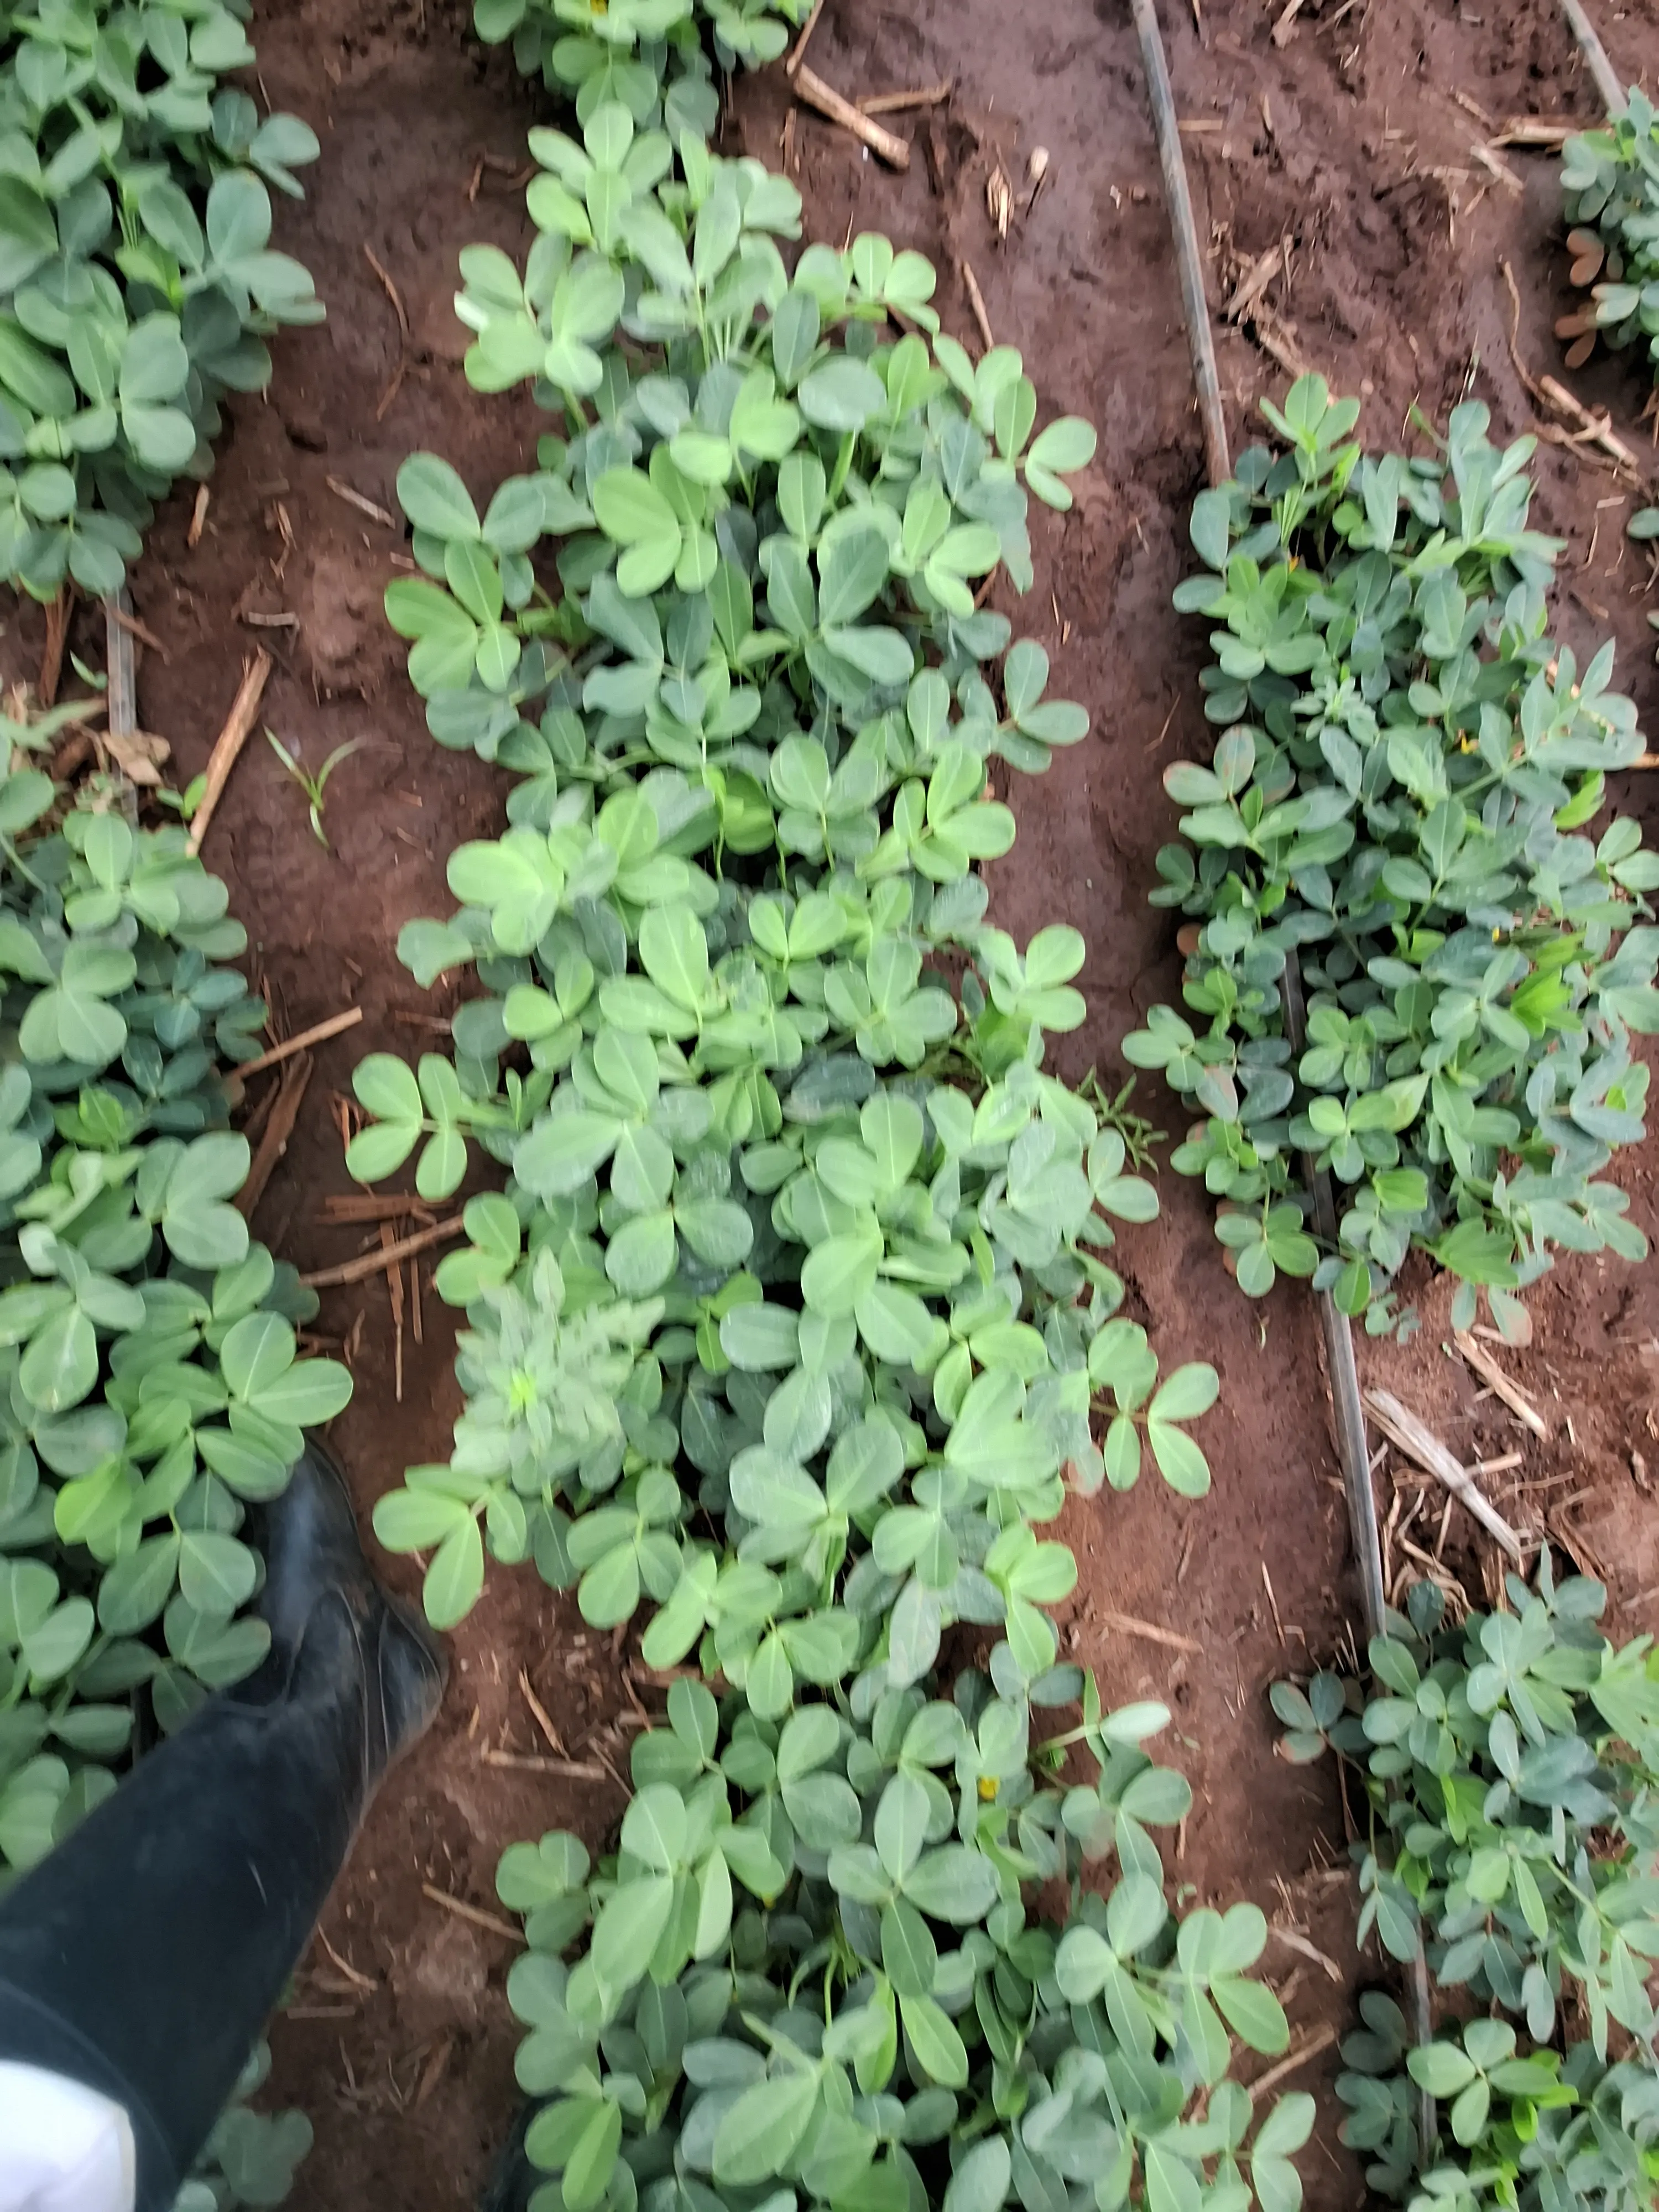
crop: groundnut
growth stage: vegetative
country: Kenya
